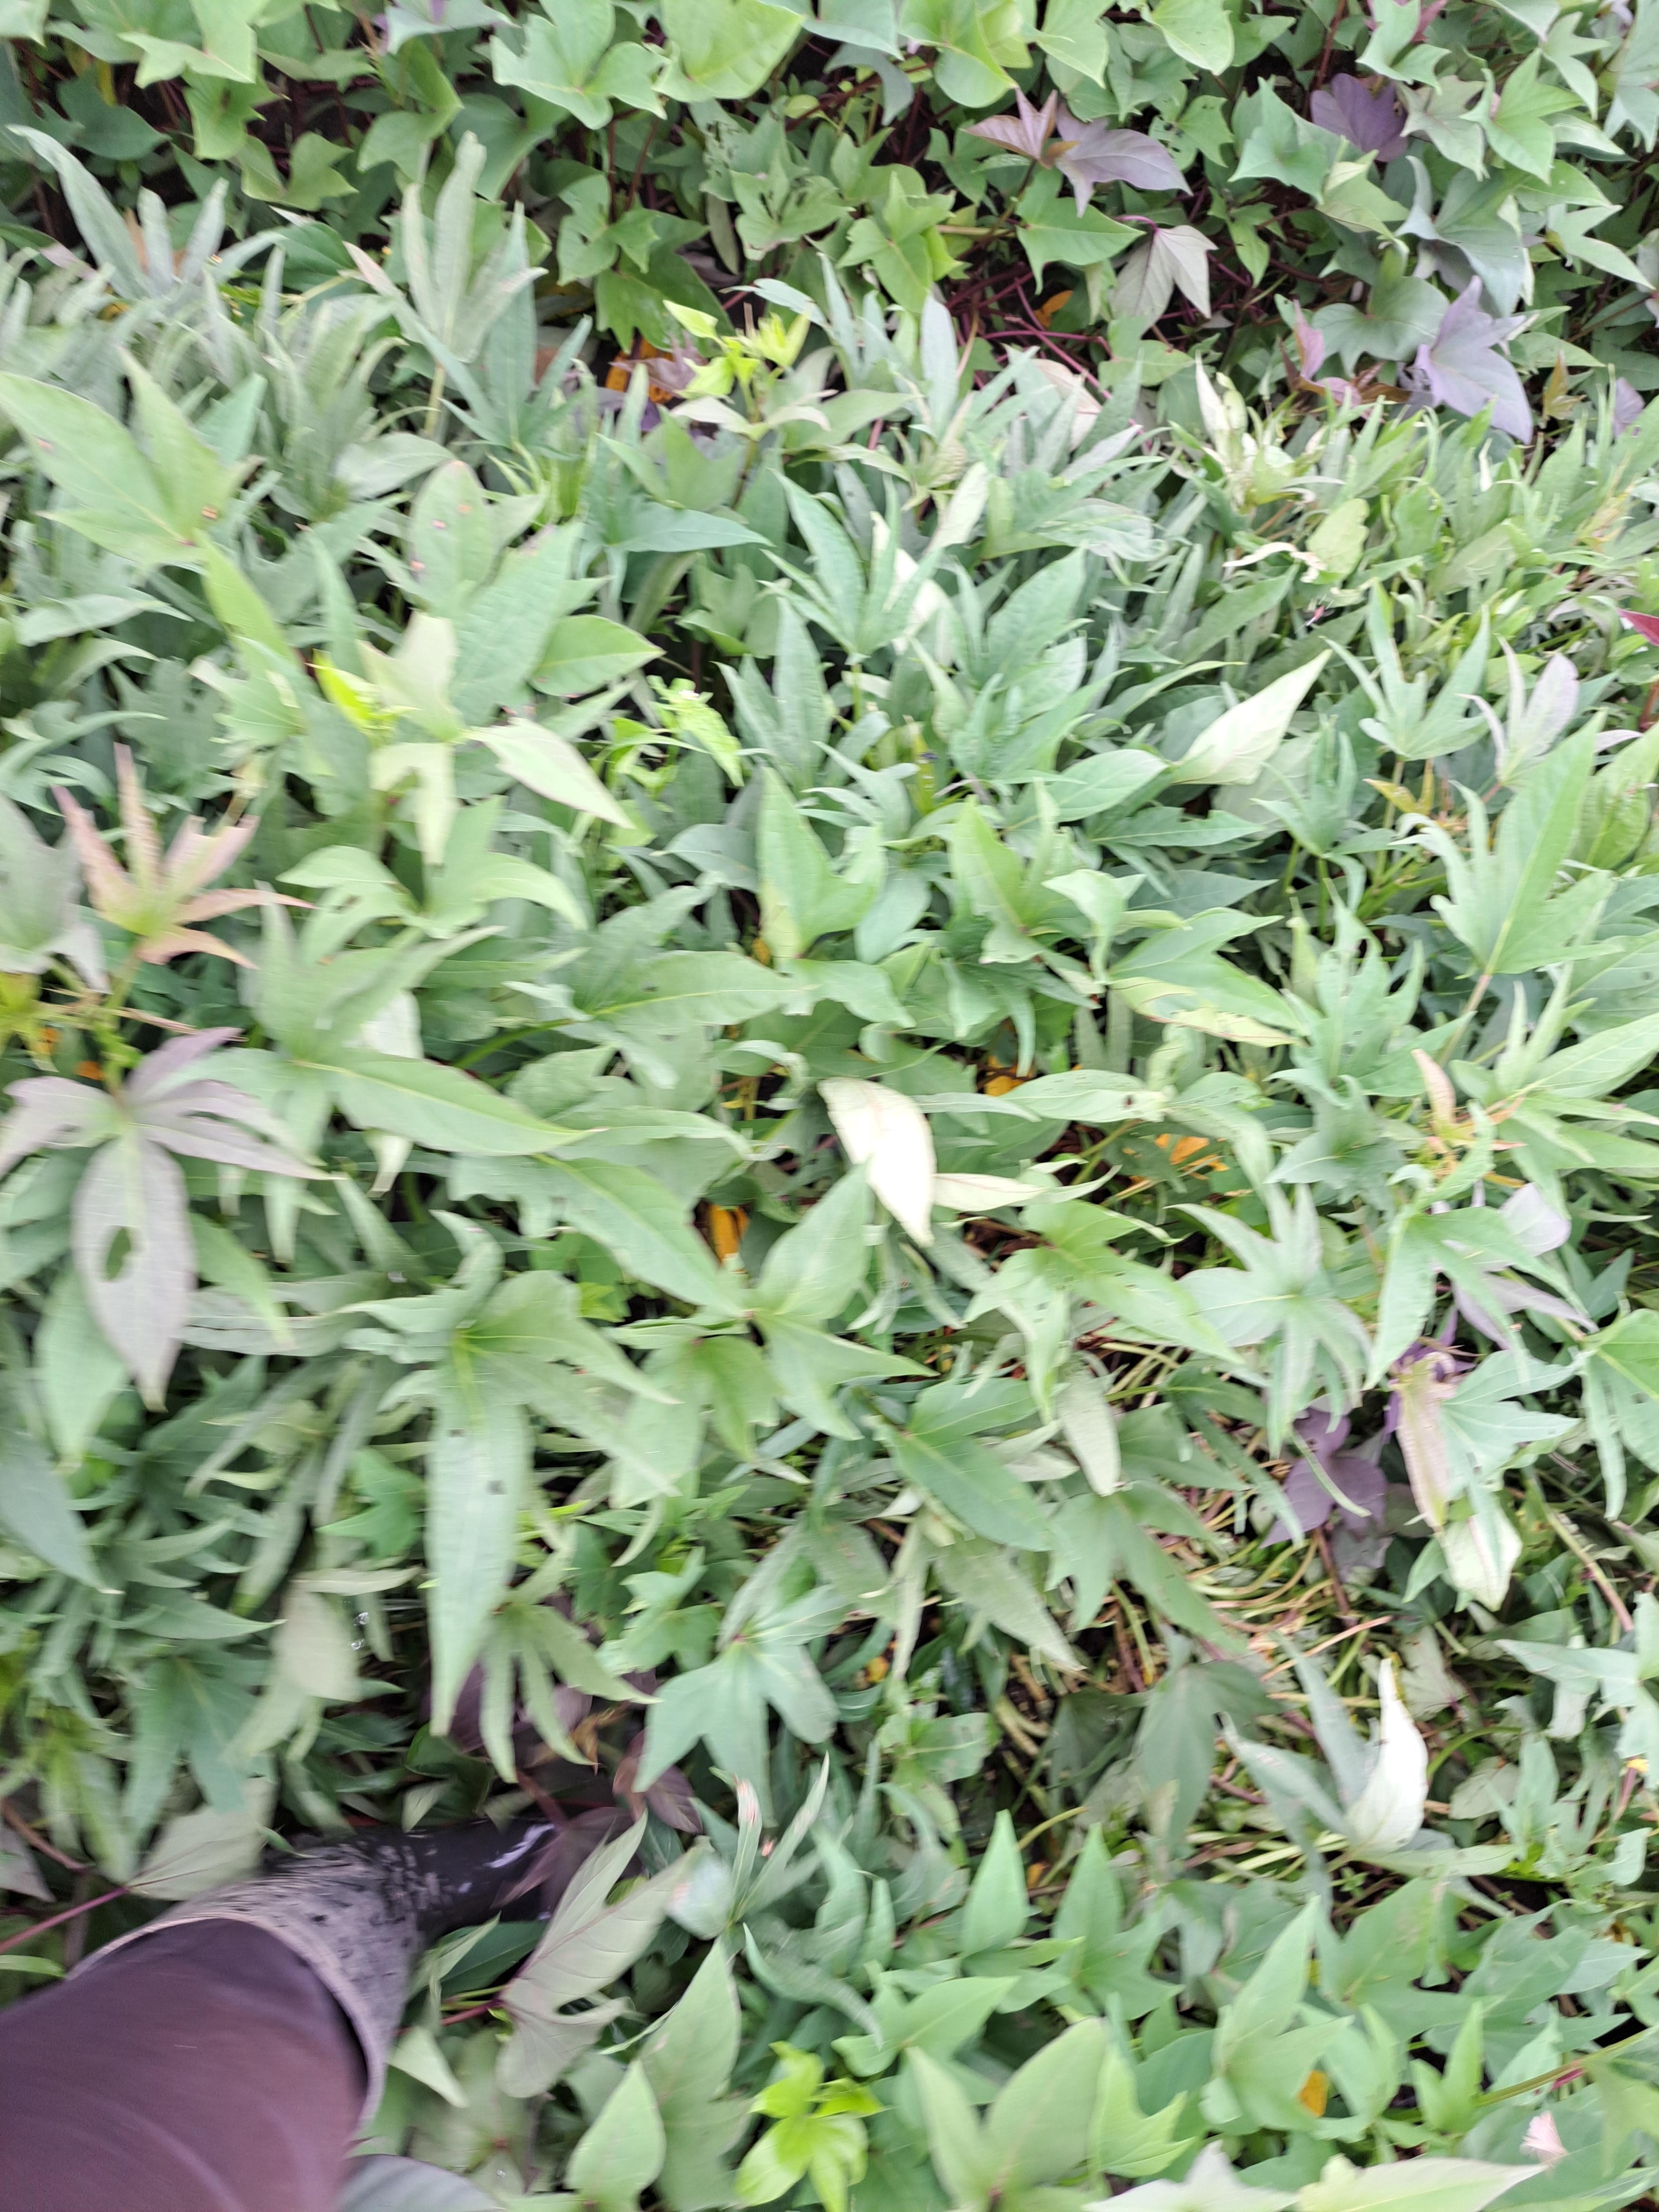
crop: sweet potato
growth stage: vegetative
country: Tanzania
